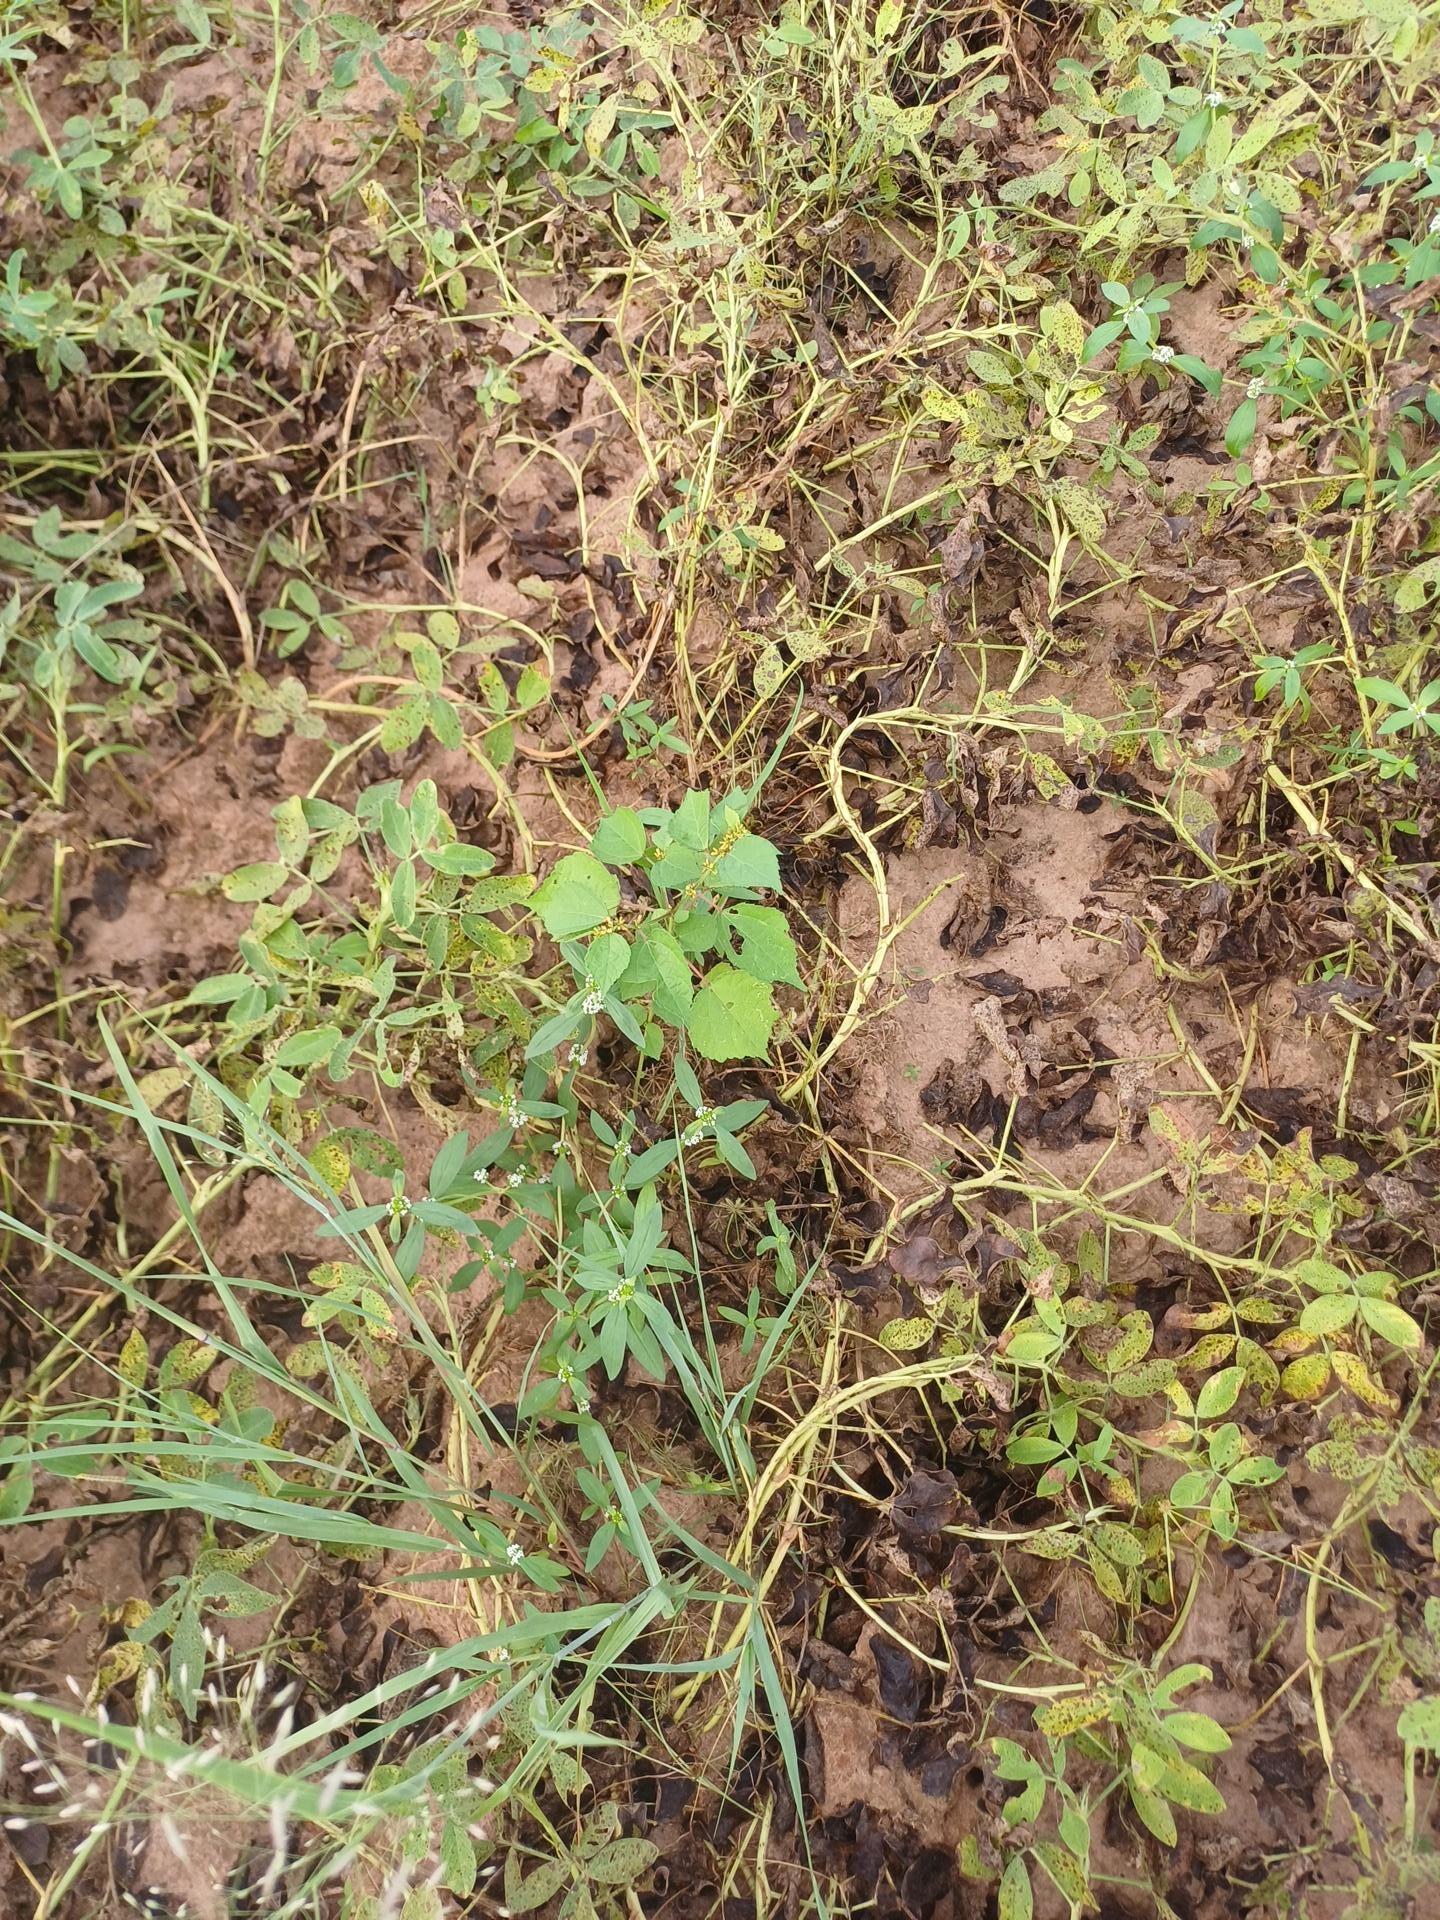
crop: groundnut
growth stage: flowering
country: Senegal
